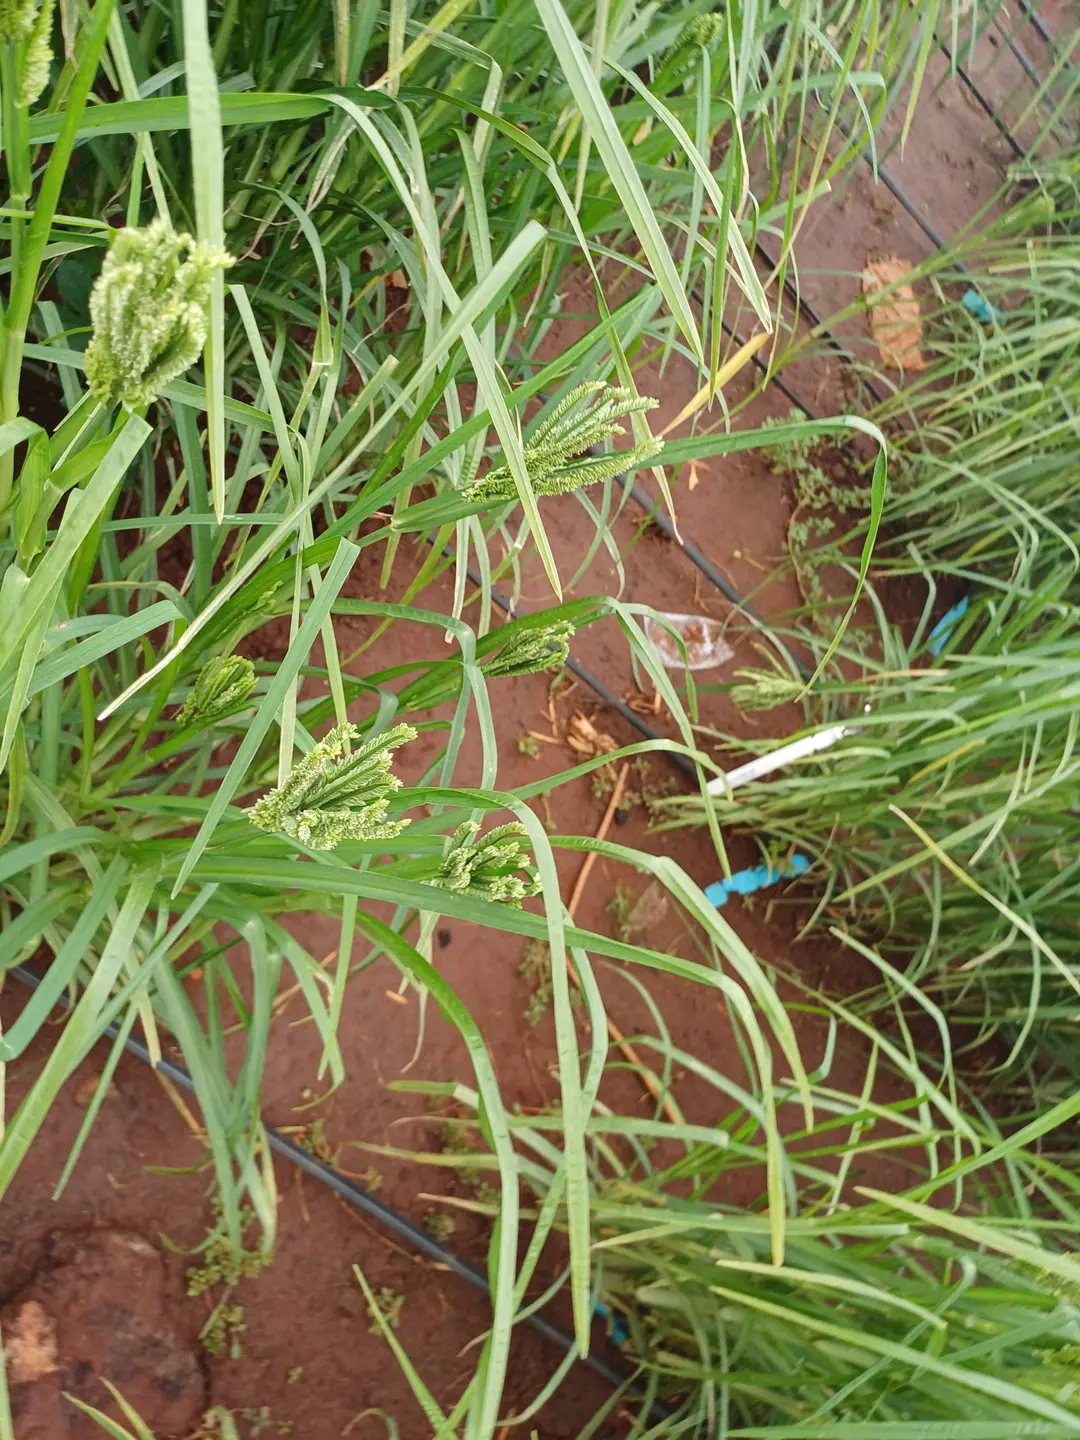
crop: finger millet
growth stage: flowering
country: Kenya
